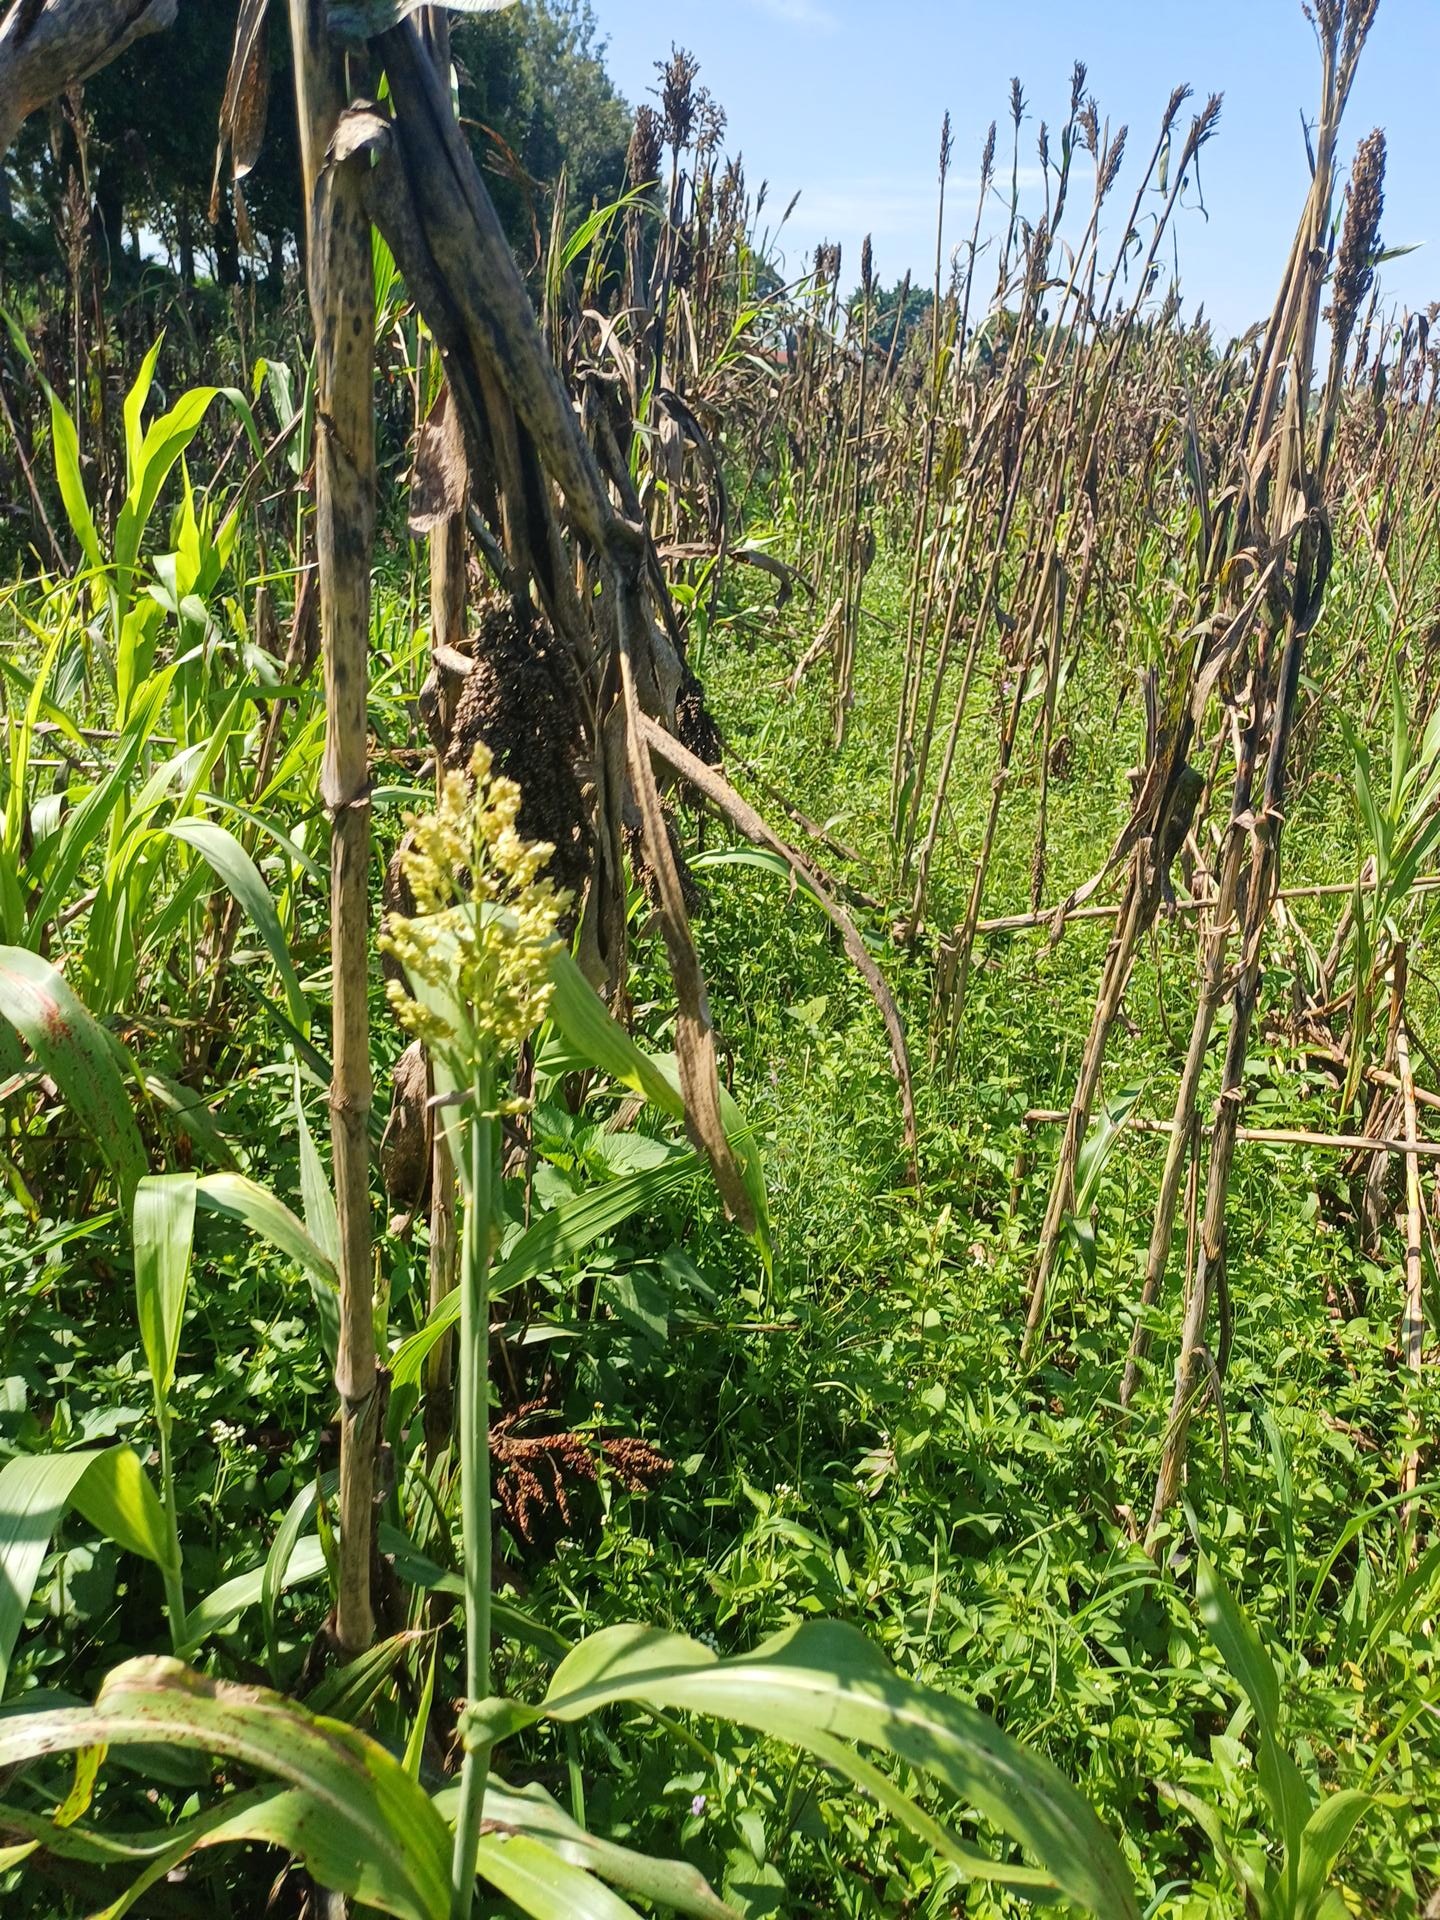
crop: sorghum
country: Kenya
